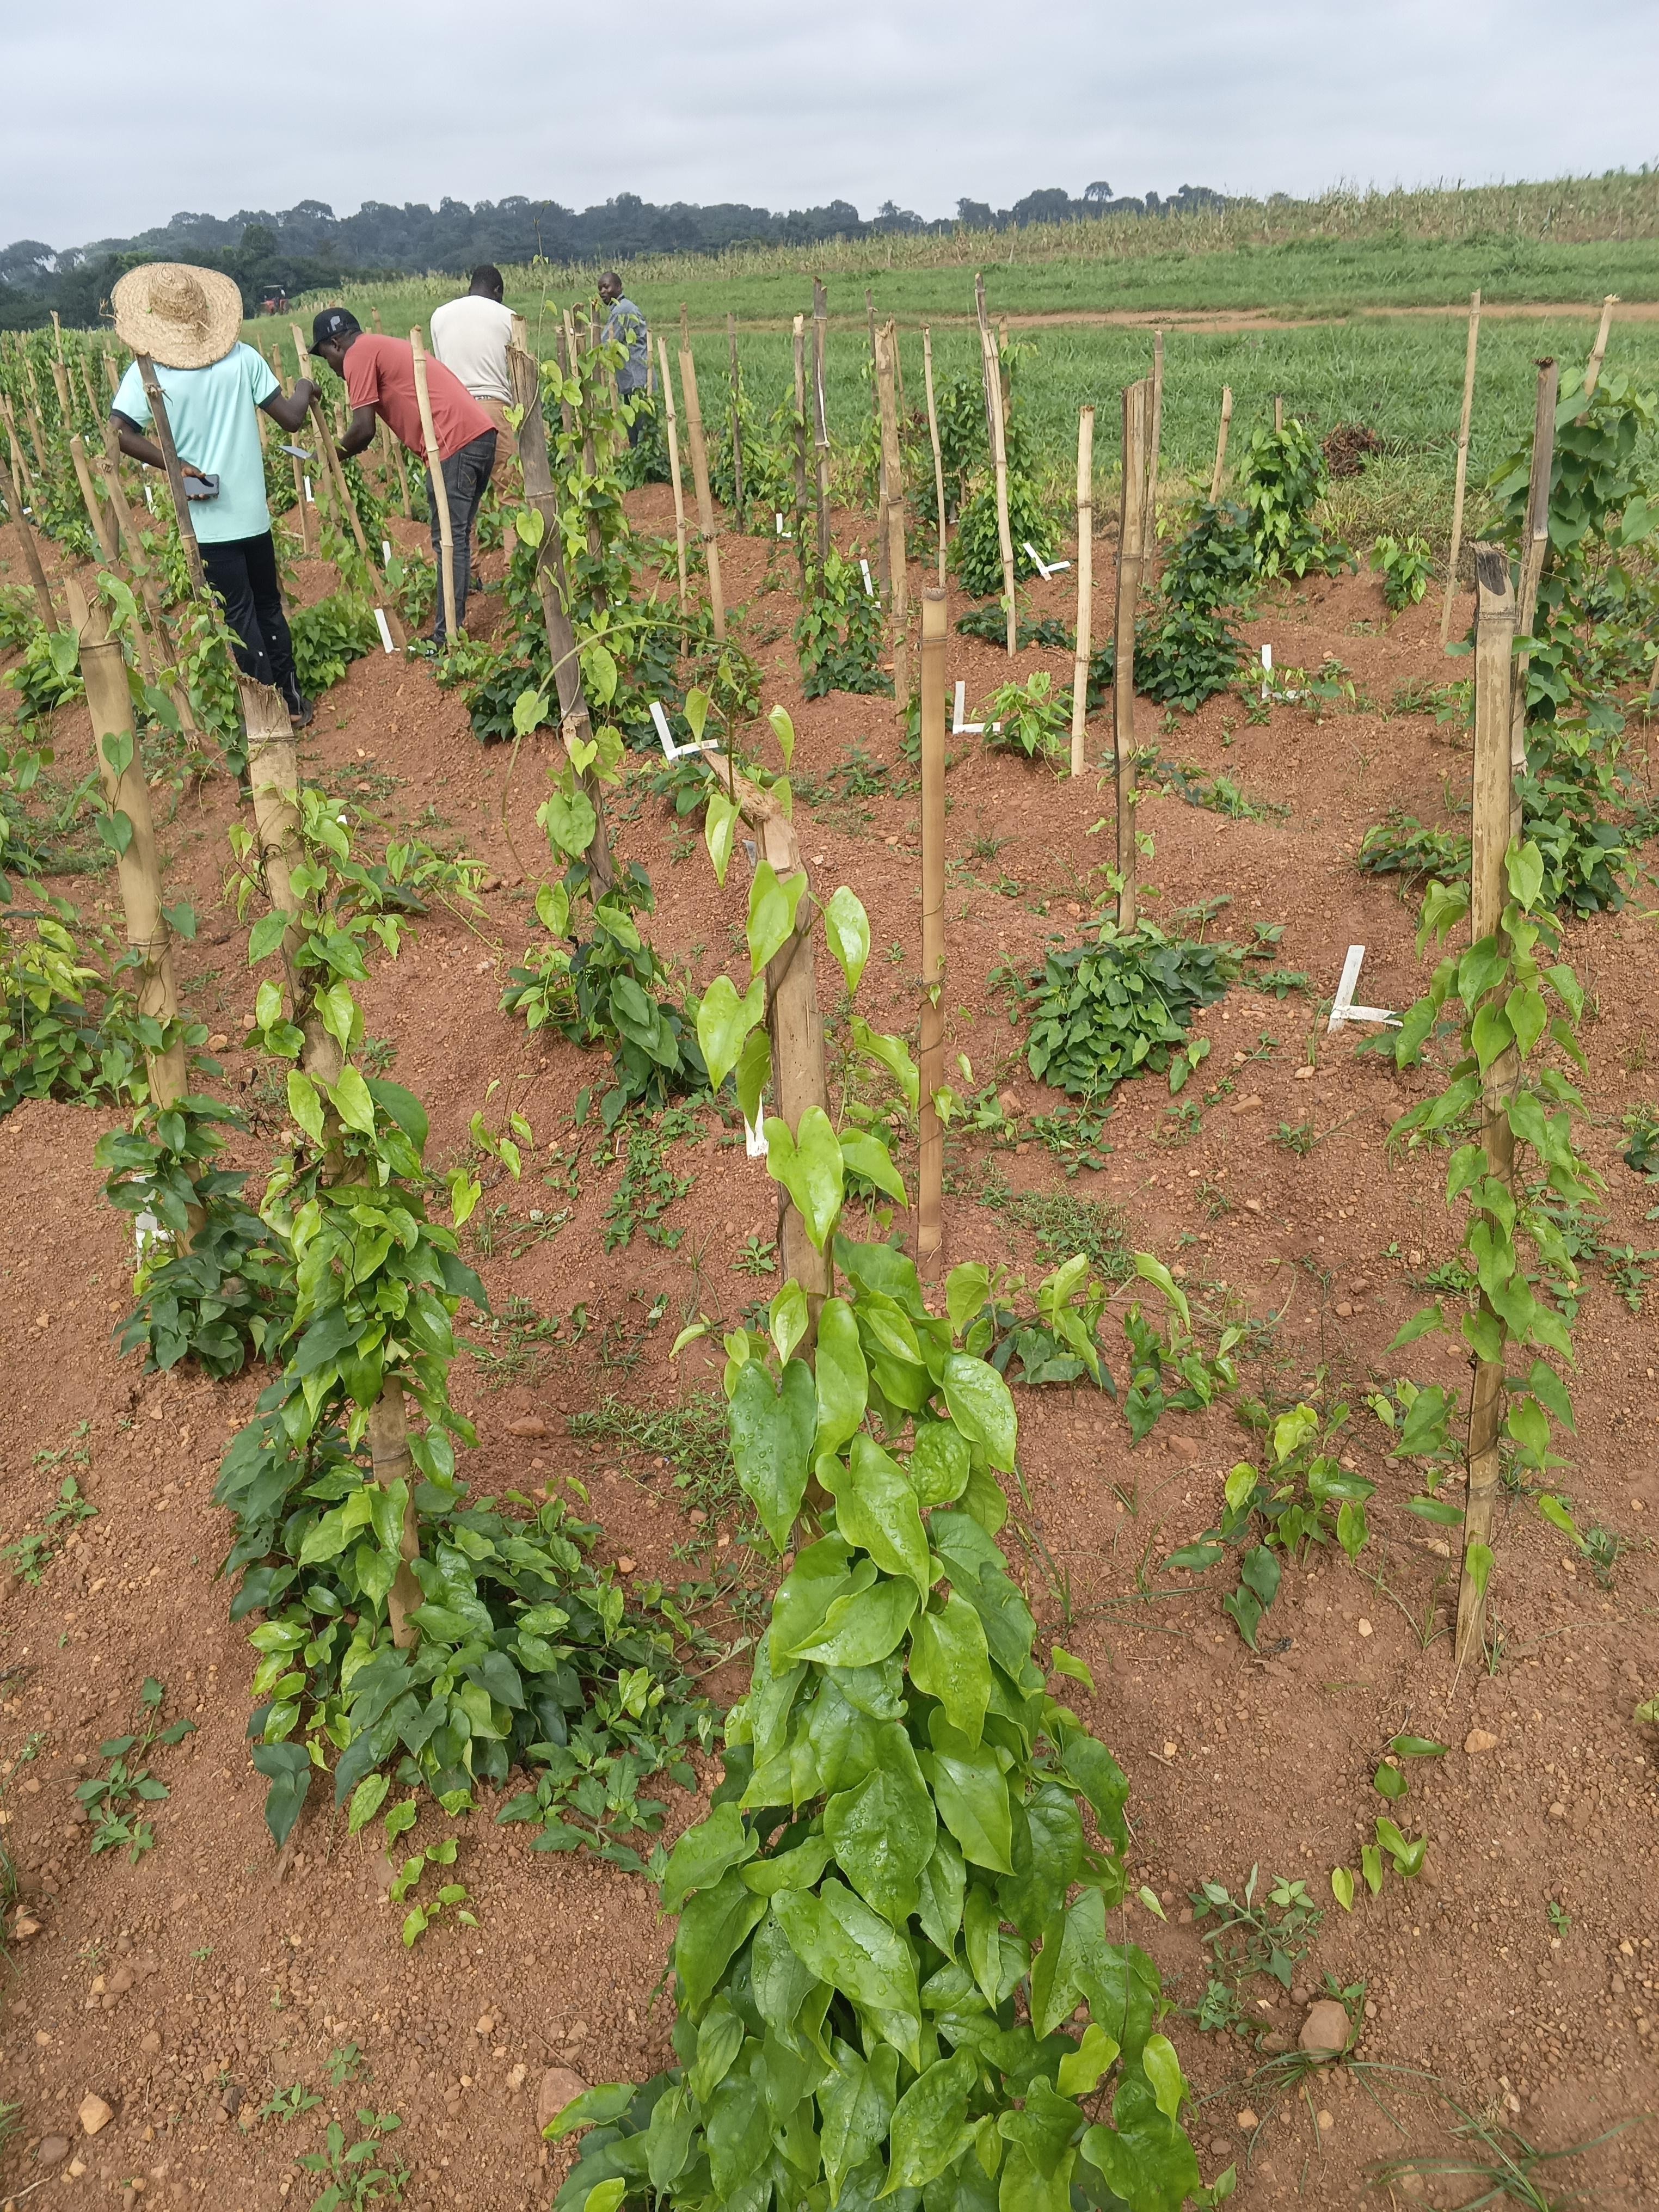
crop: yam
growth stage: sprouting
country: Nigeria
